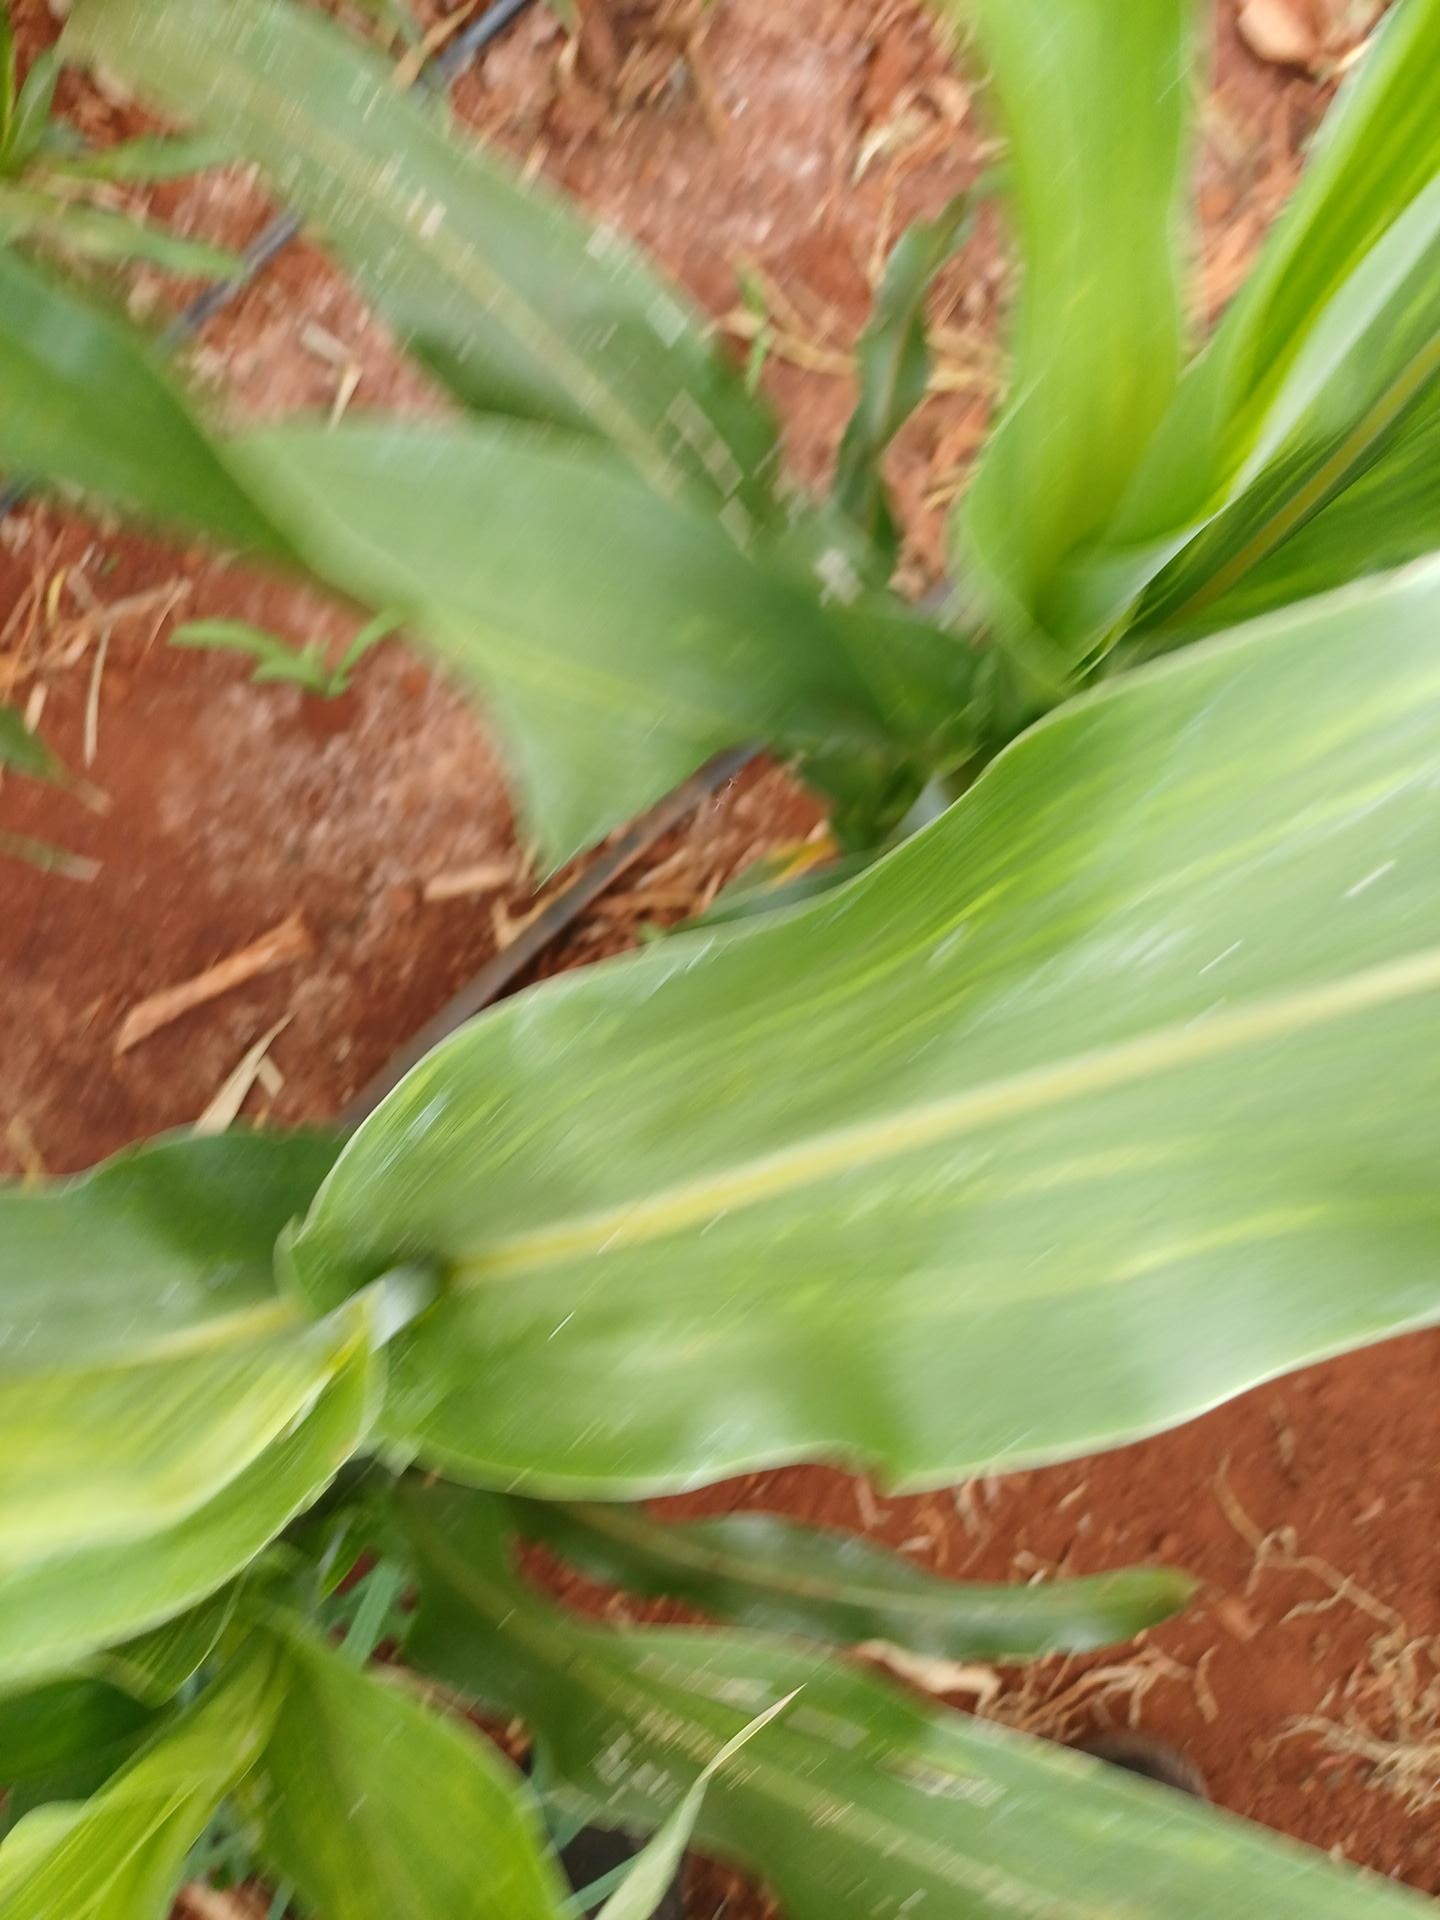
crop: sorghum
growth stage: heading tuber
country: Kenya
